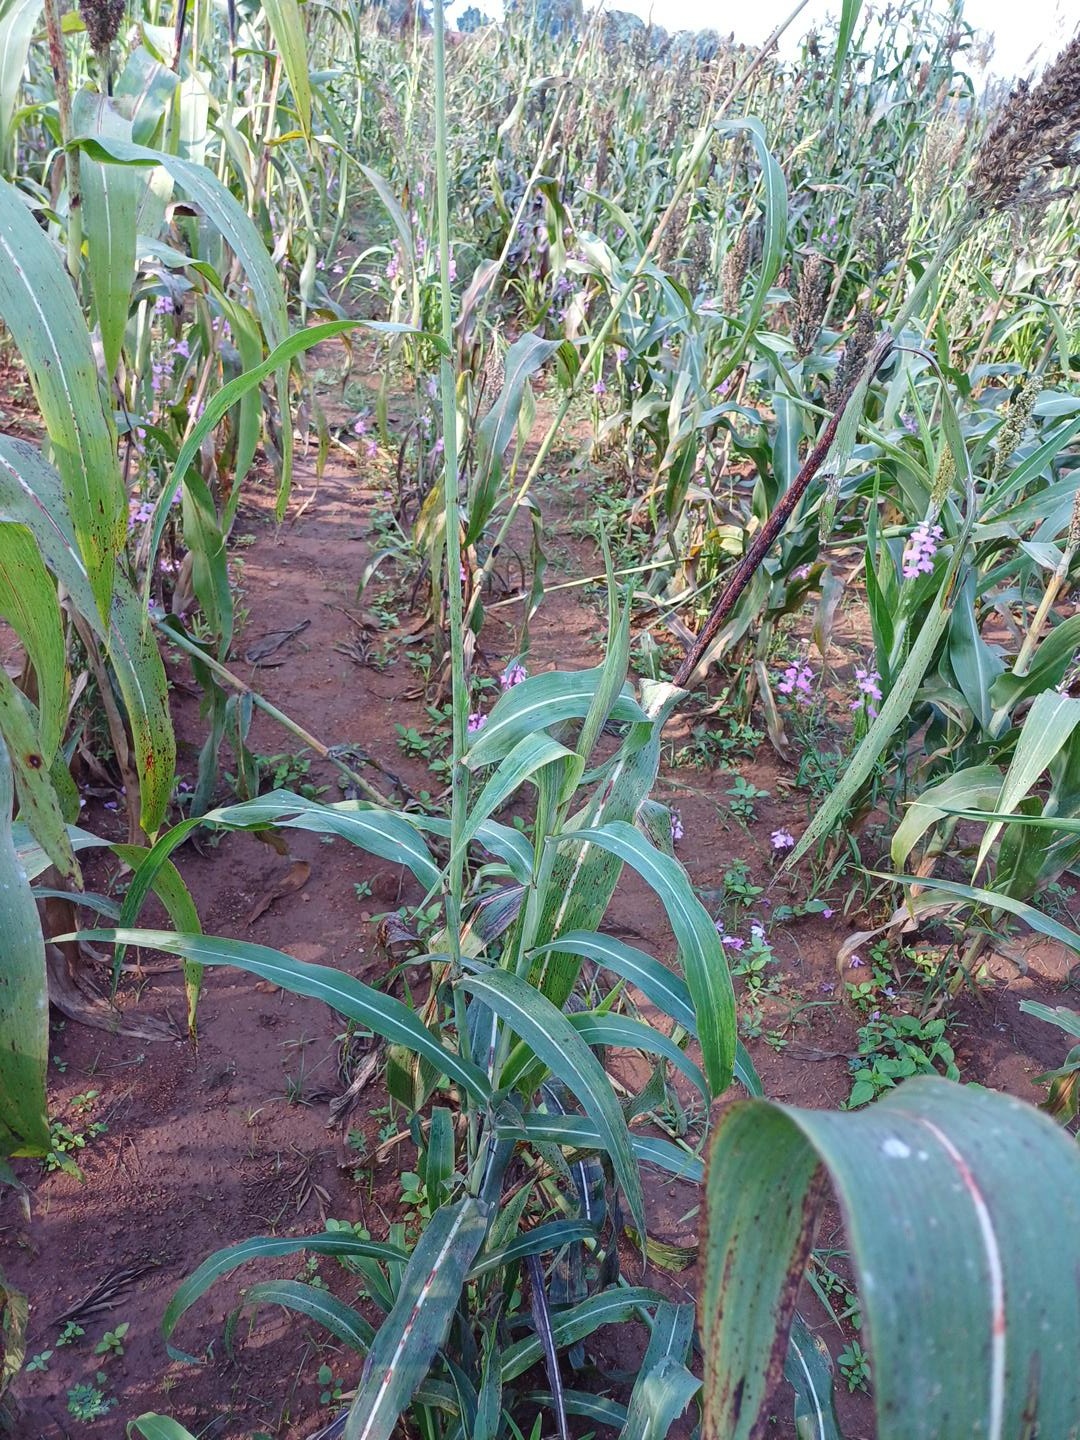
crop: sorghum
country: Kenya
